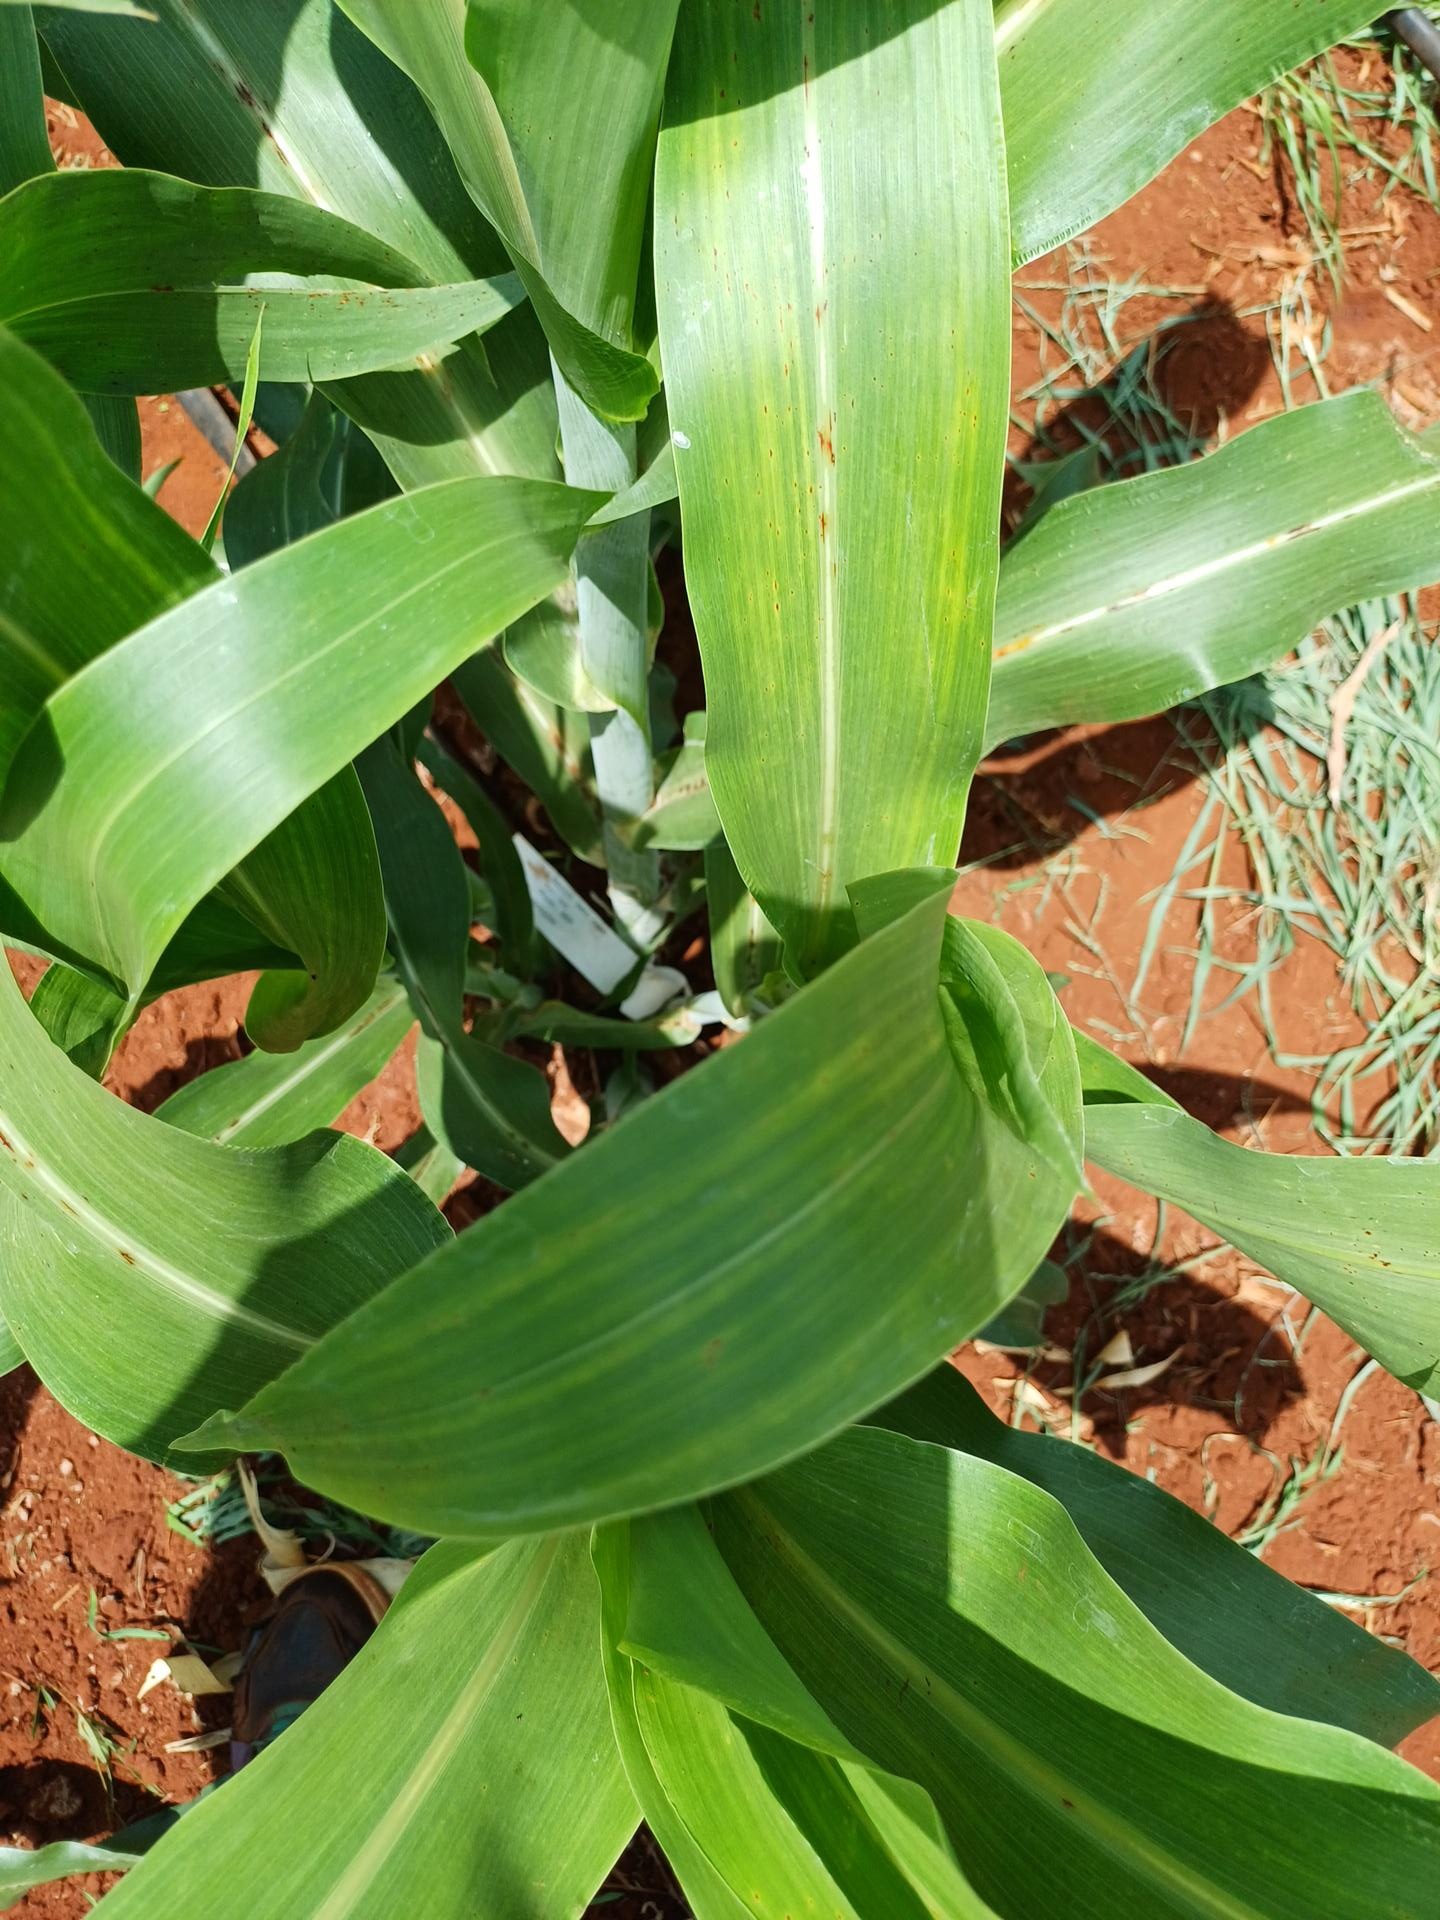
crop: sorghum
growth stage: vegetative
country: Kenya
